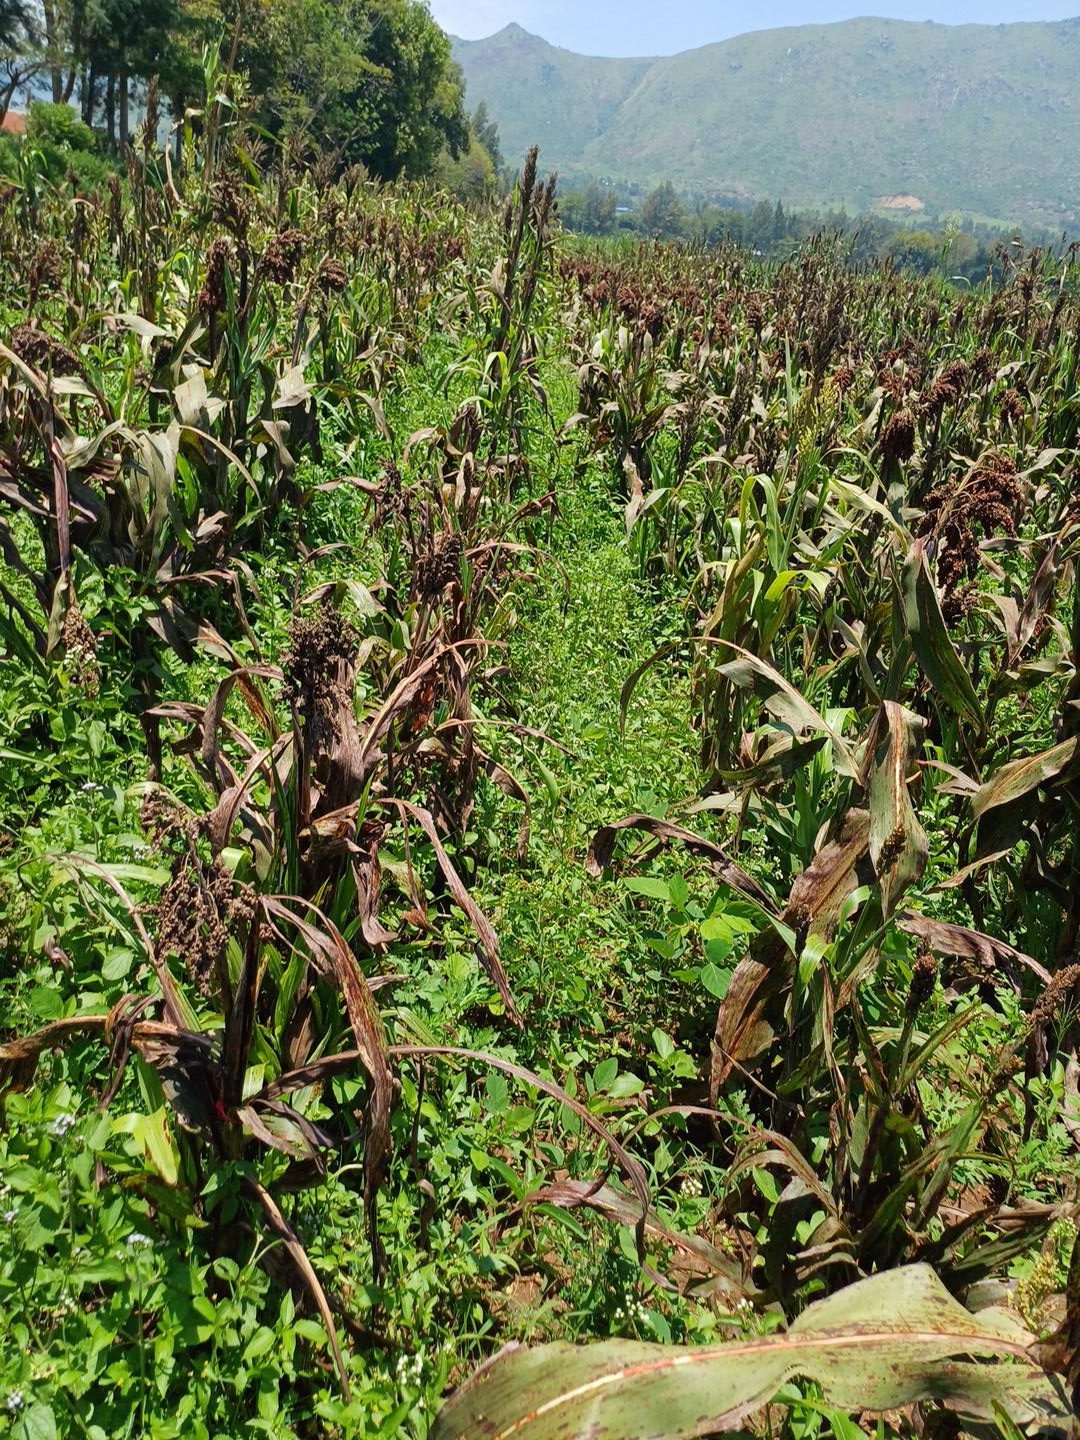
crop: sorghum
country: Kenya
